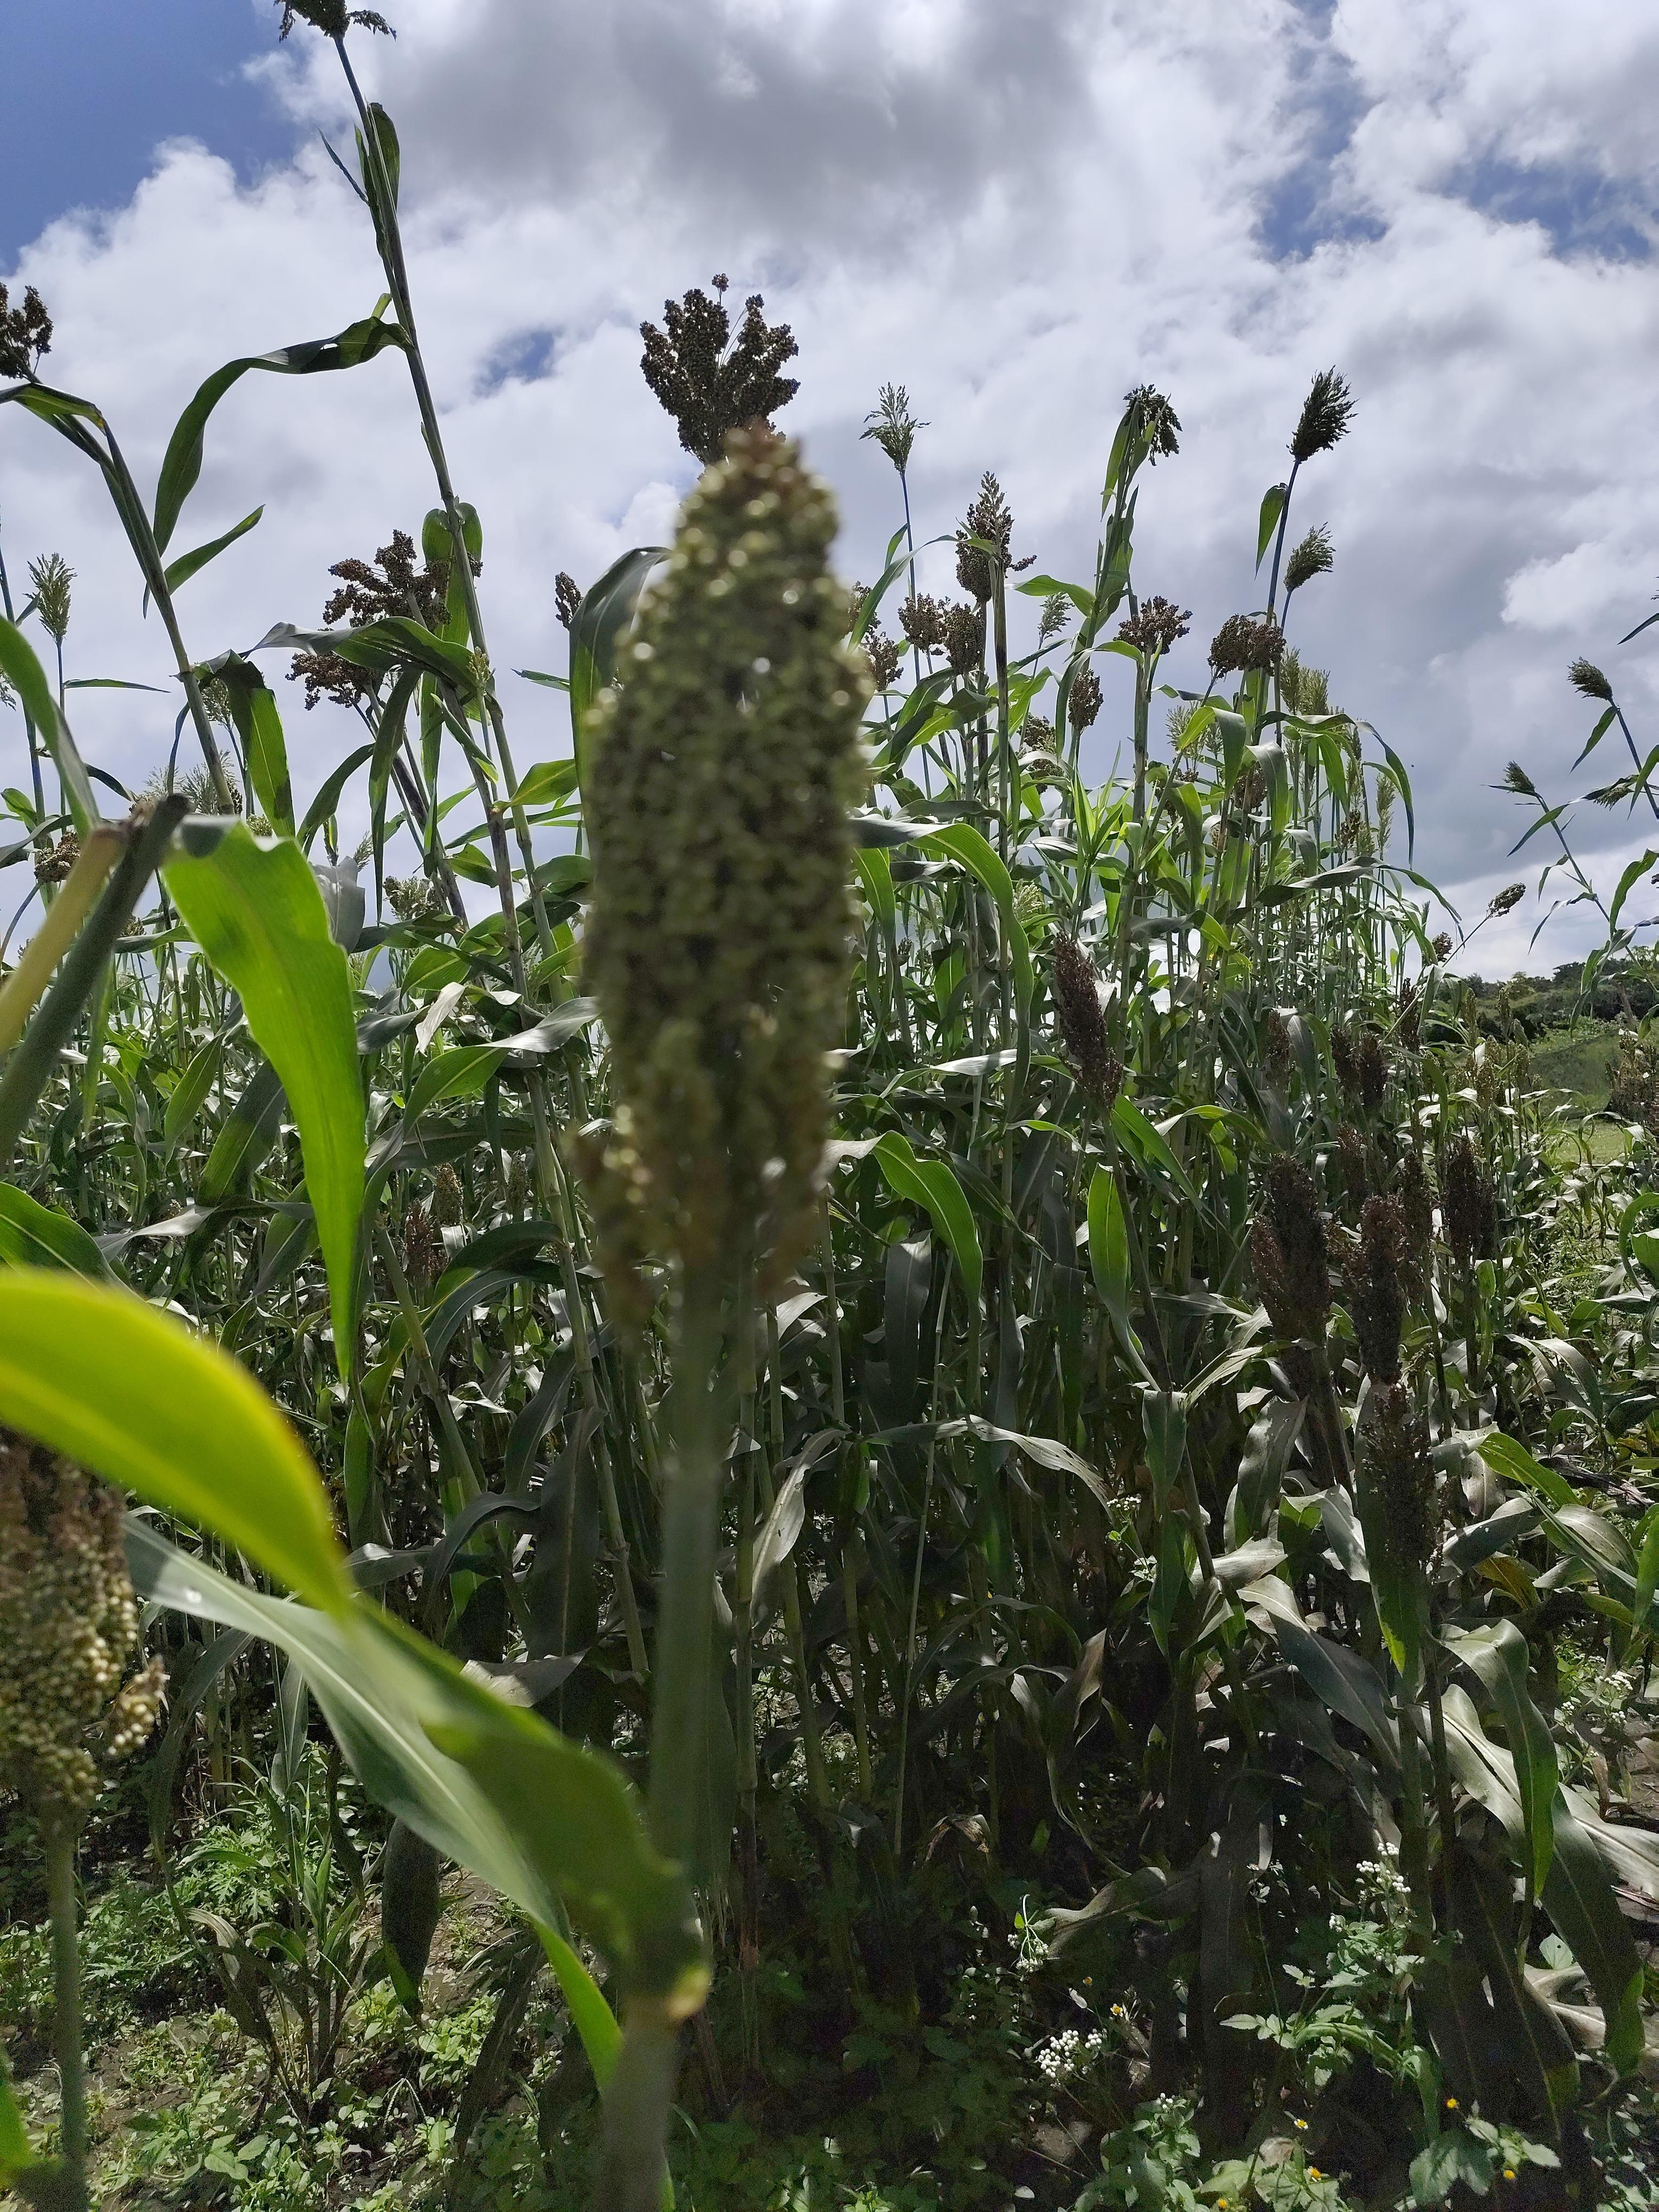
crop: sorghum
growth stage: filling grain
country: Tanzania
